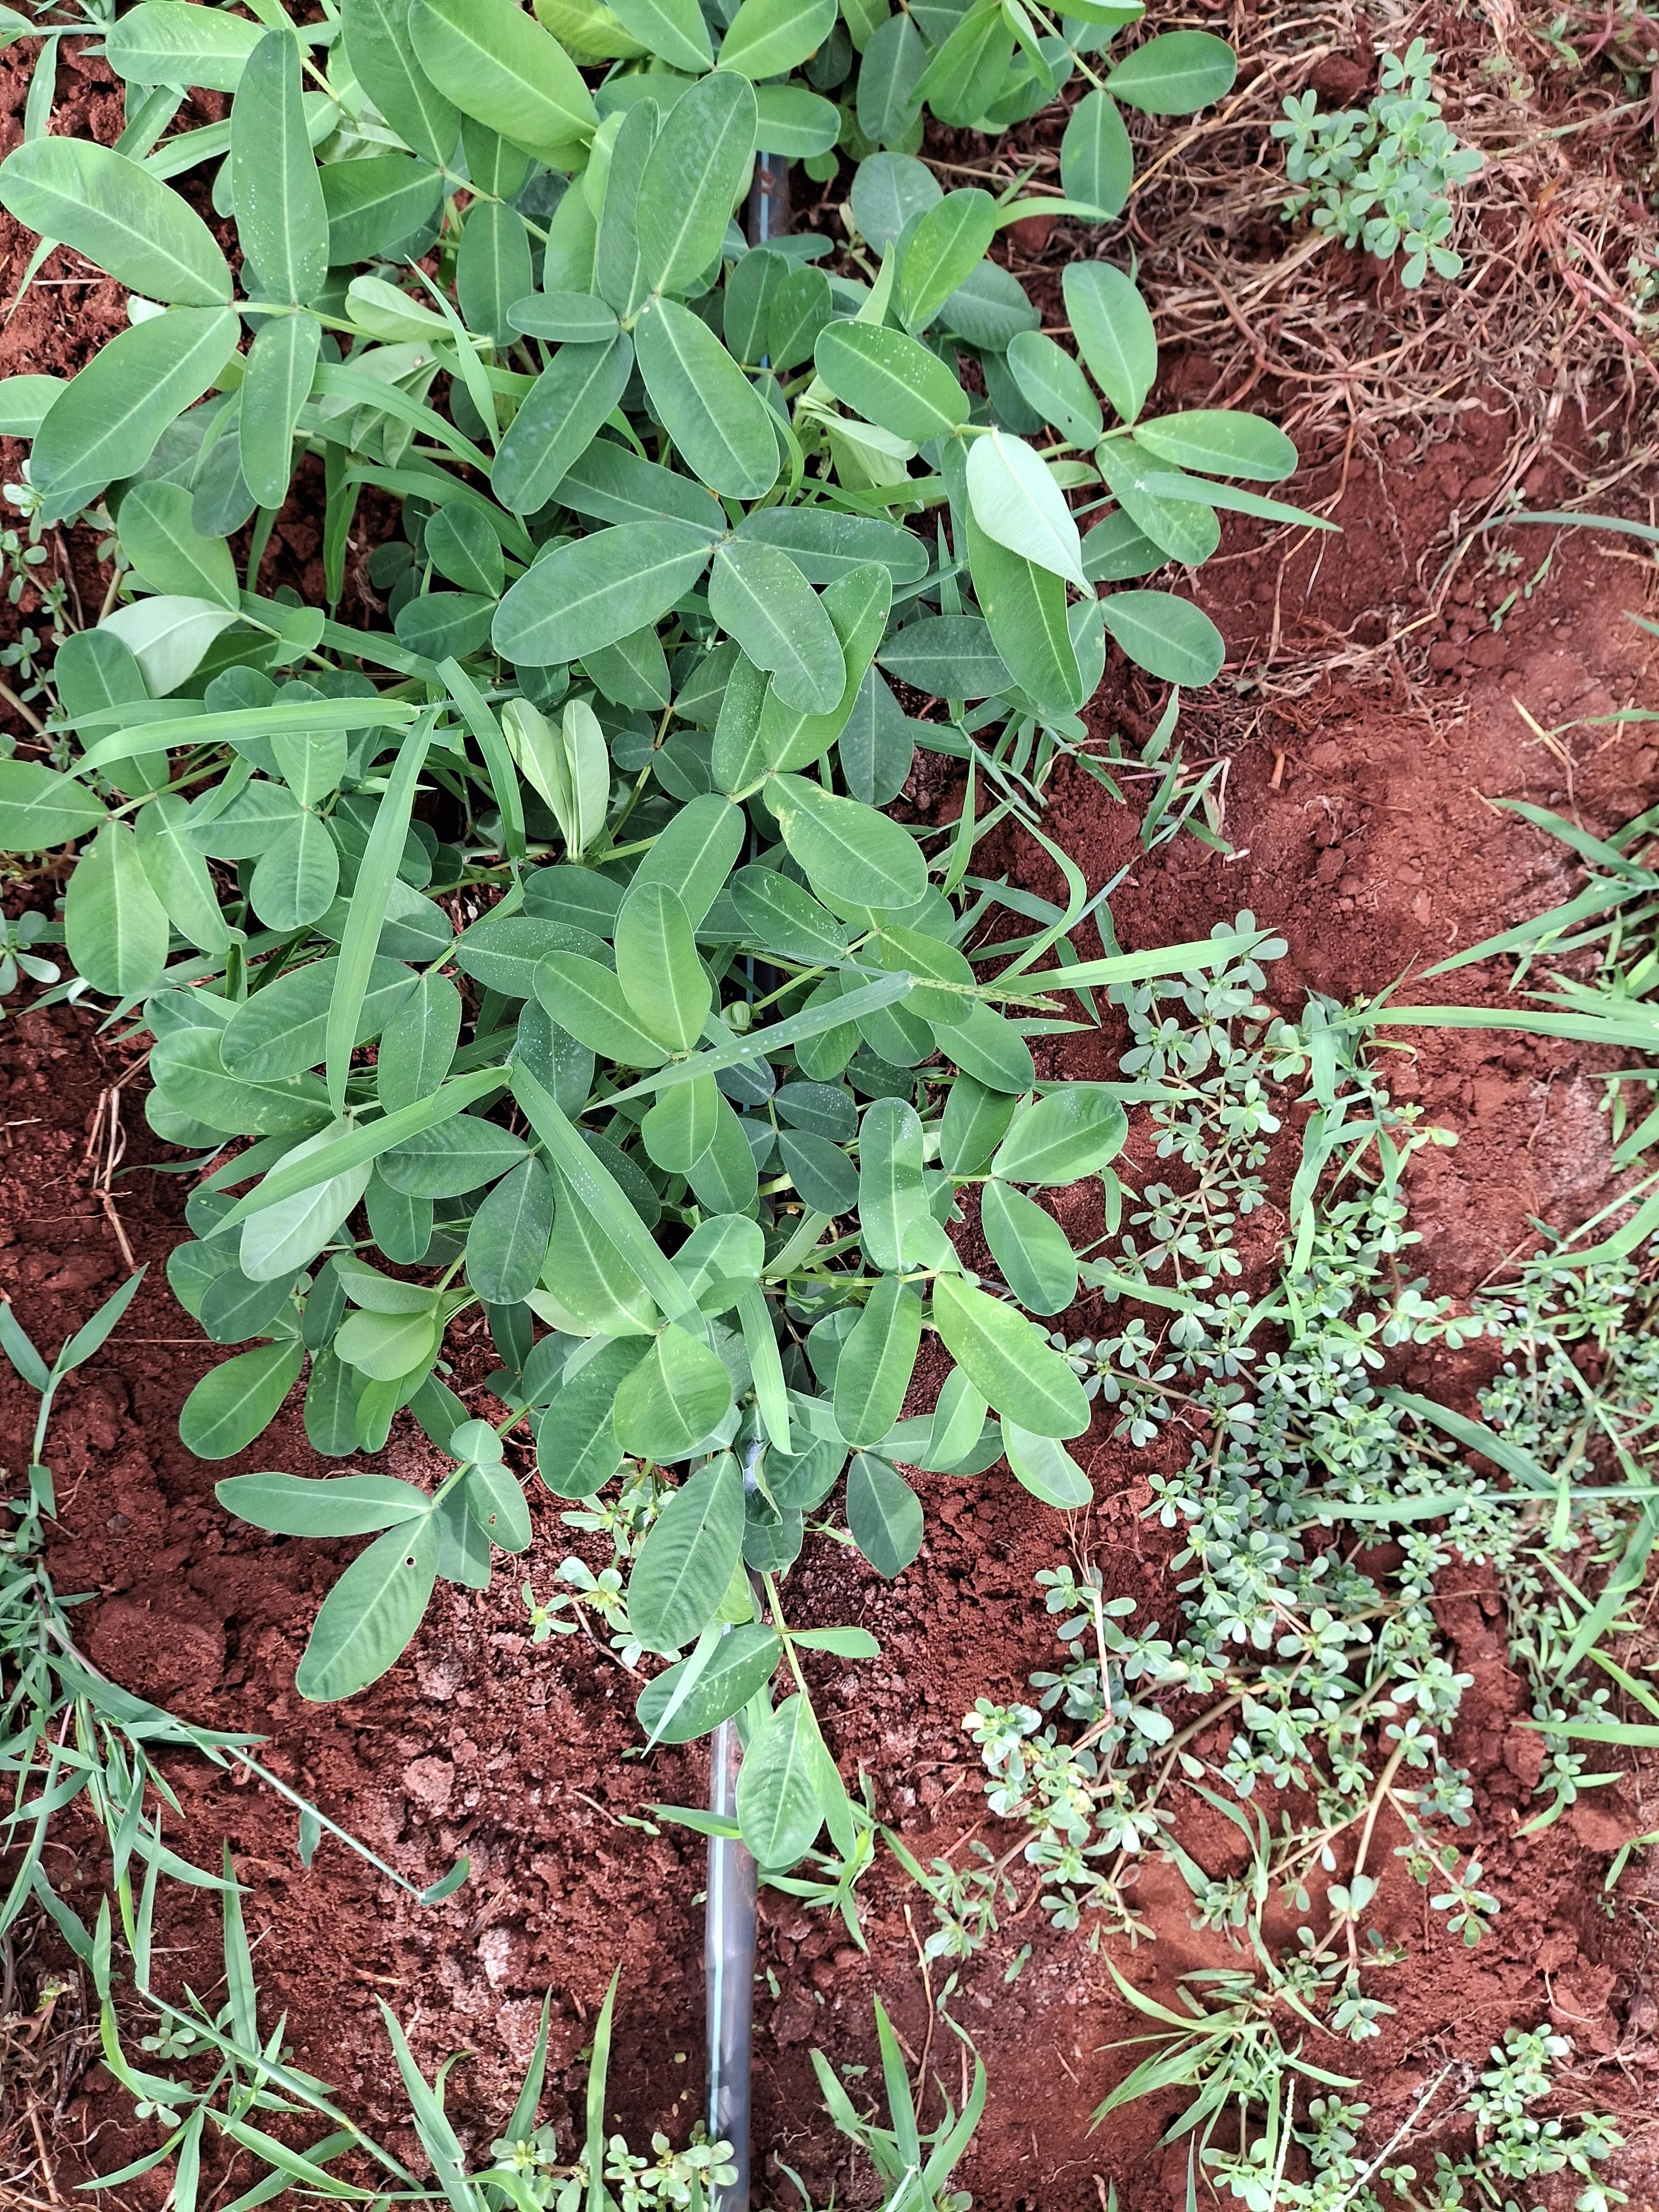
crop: groundnut
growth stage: flowering
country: Kenya
